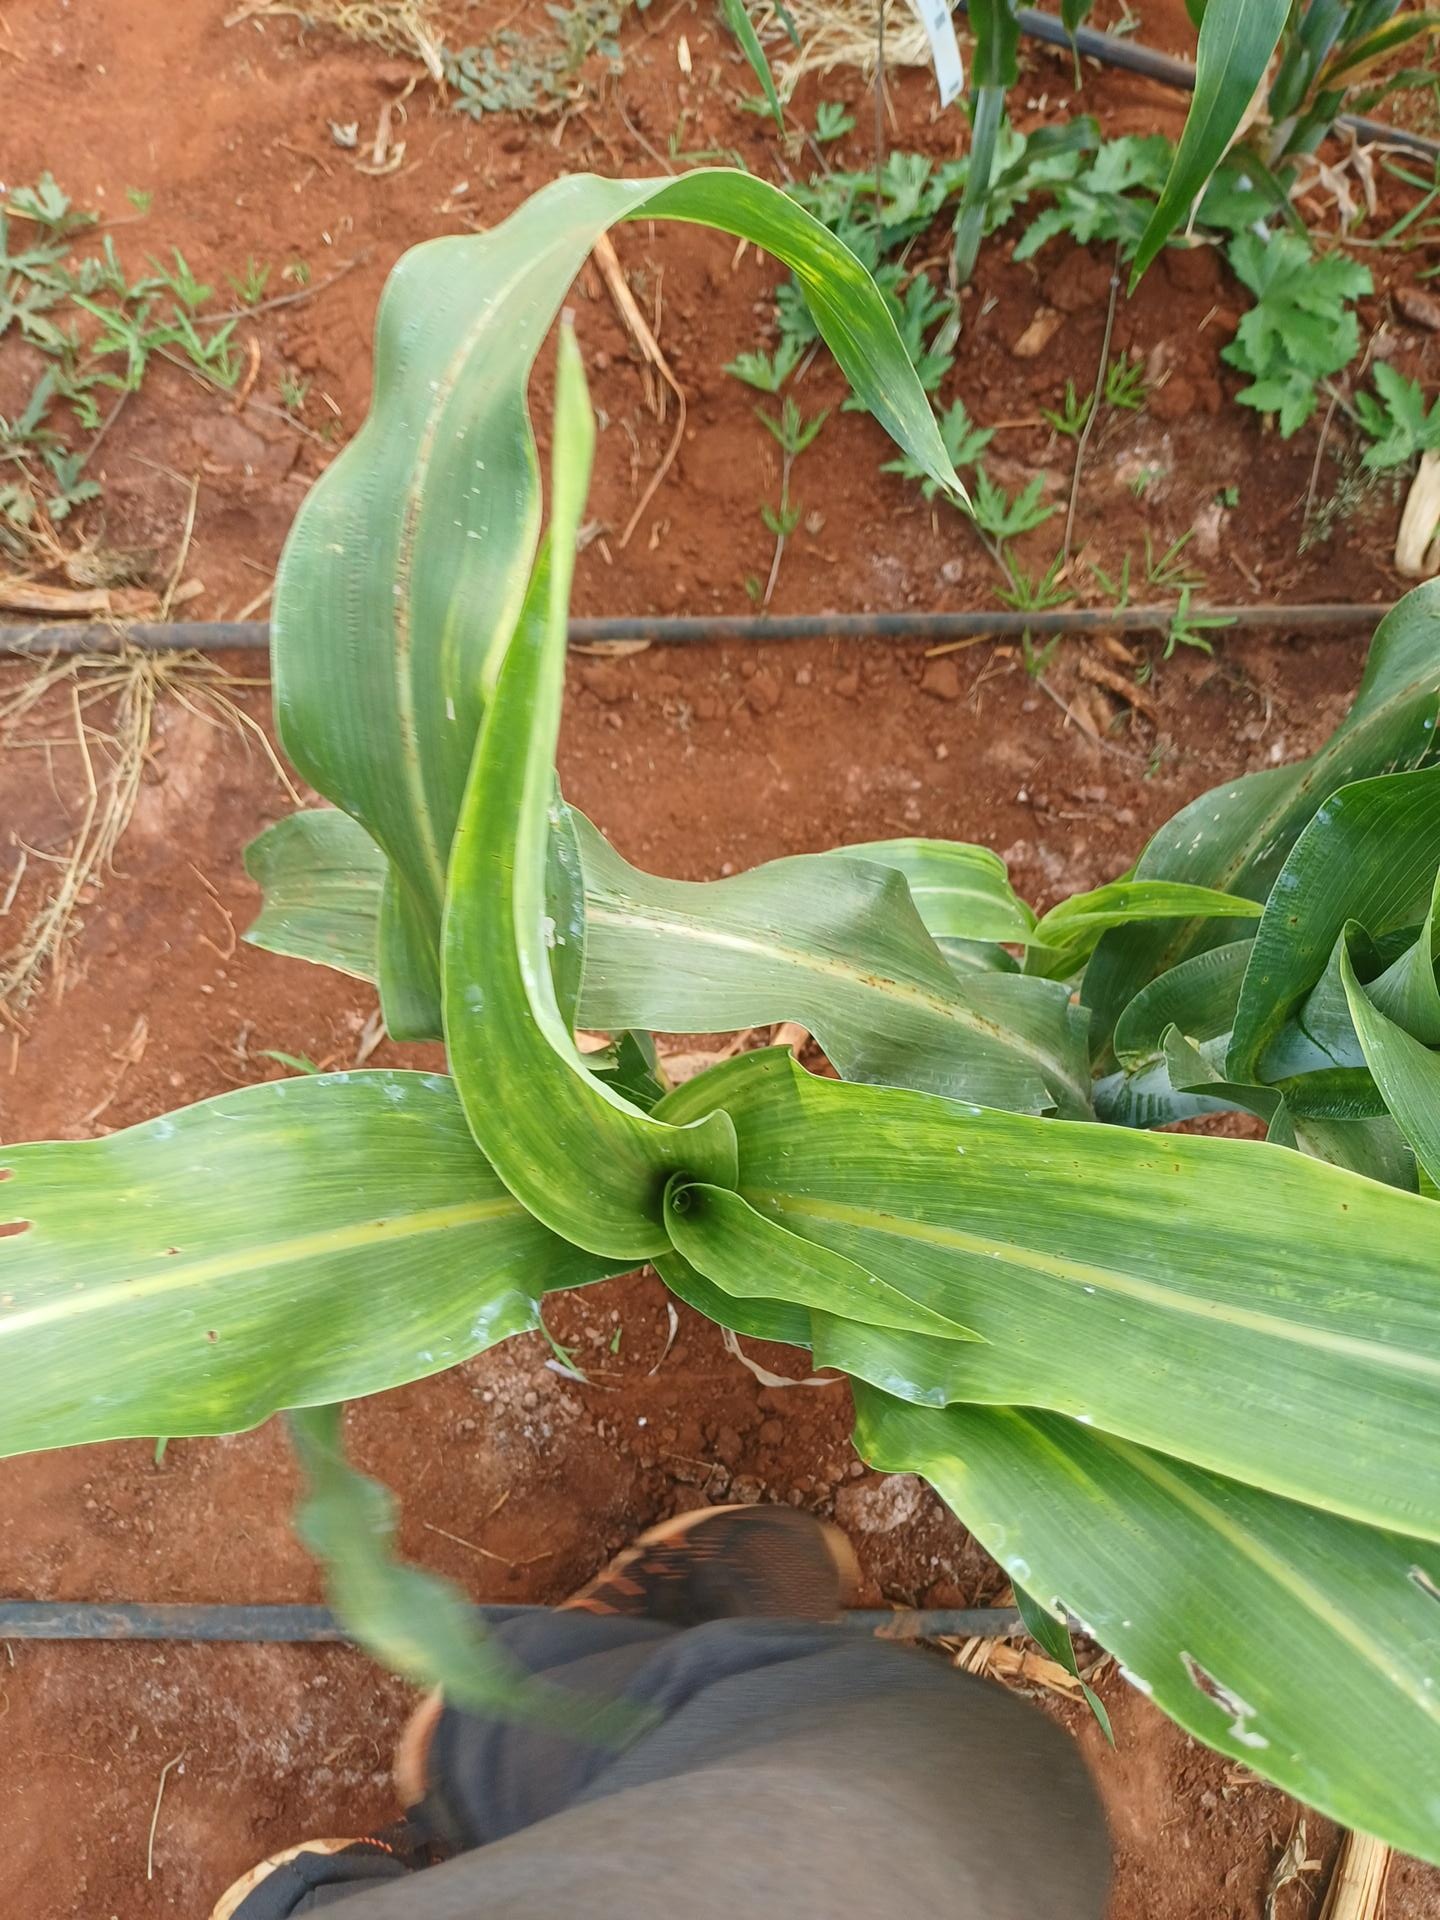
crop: sorghum
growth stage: heading tuber
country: Kenya
